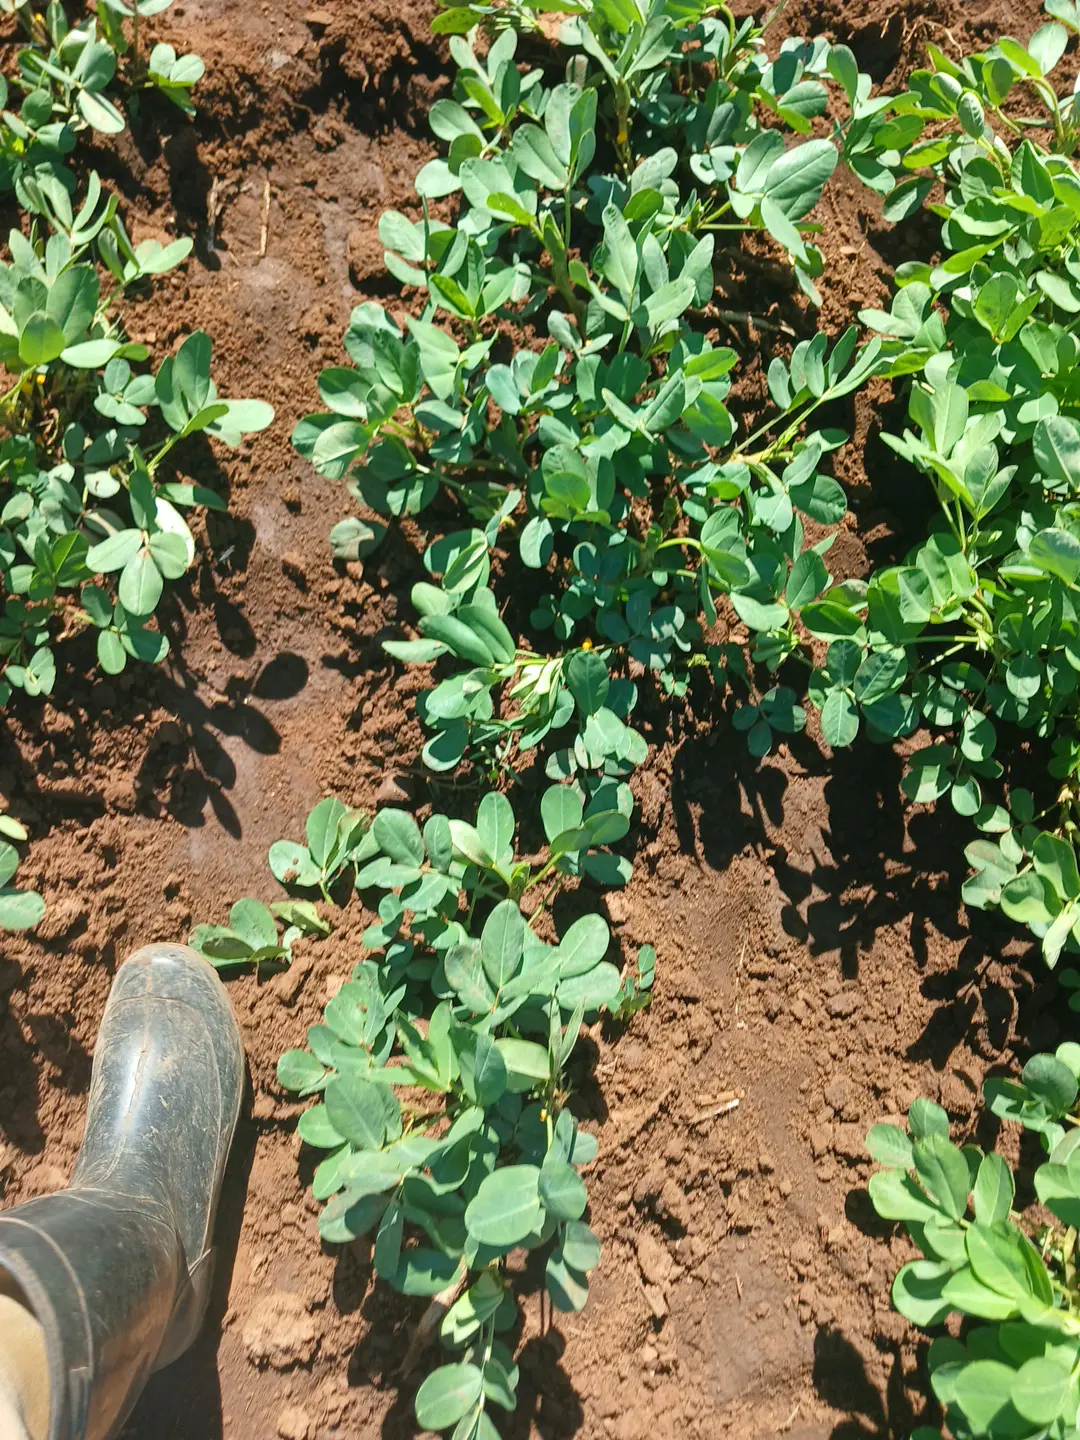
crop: groundnut
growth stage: flowering
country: Kenya
